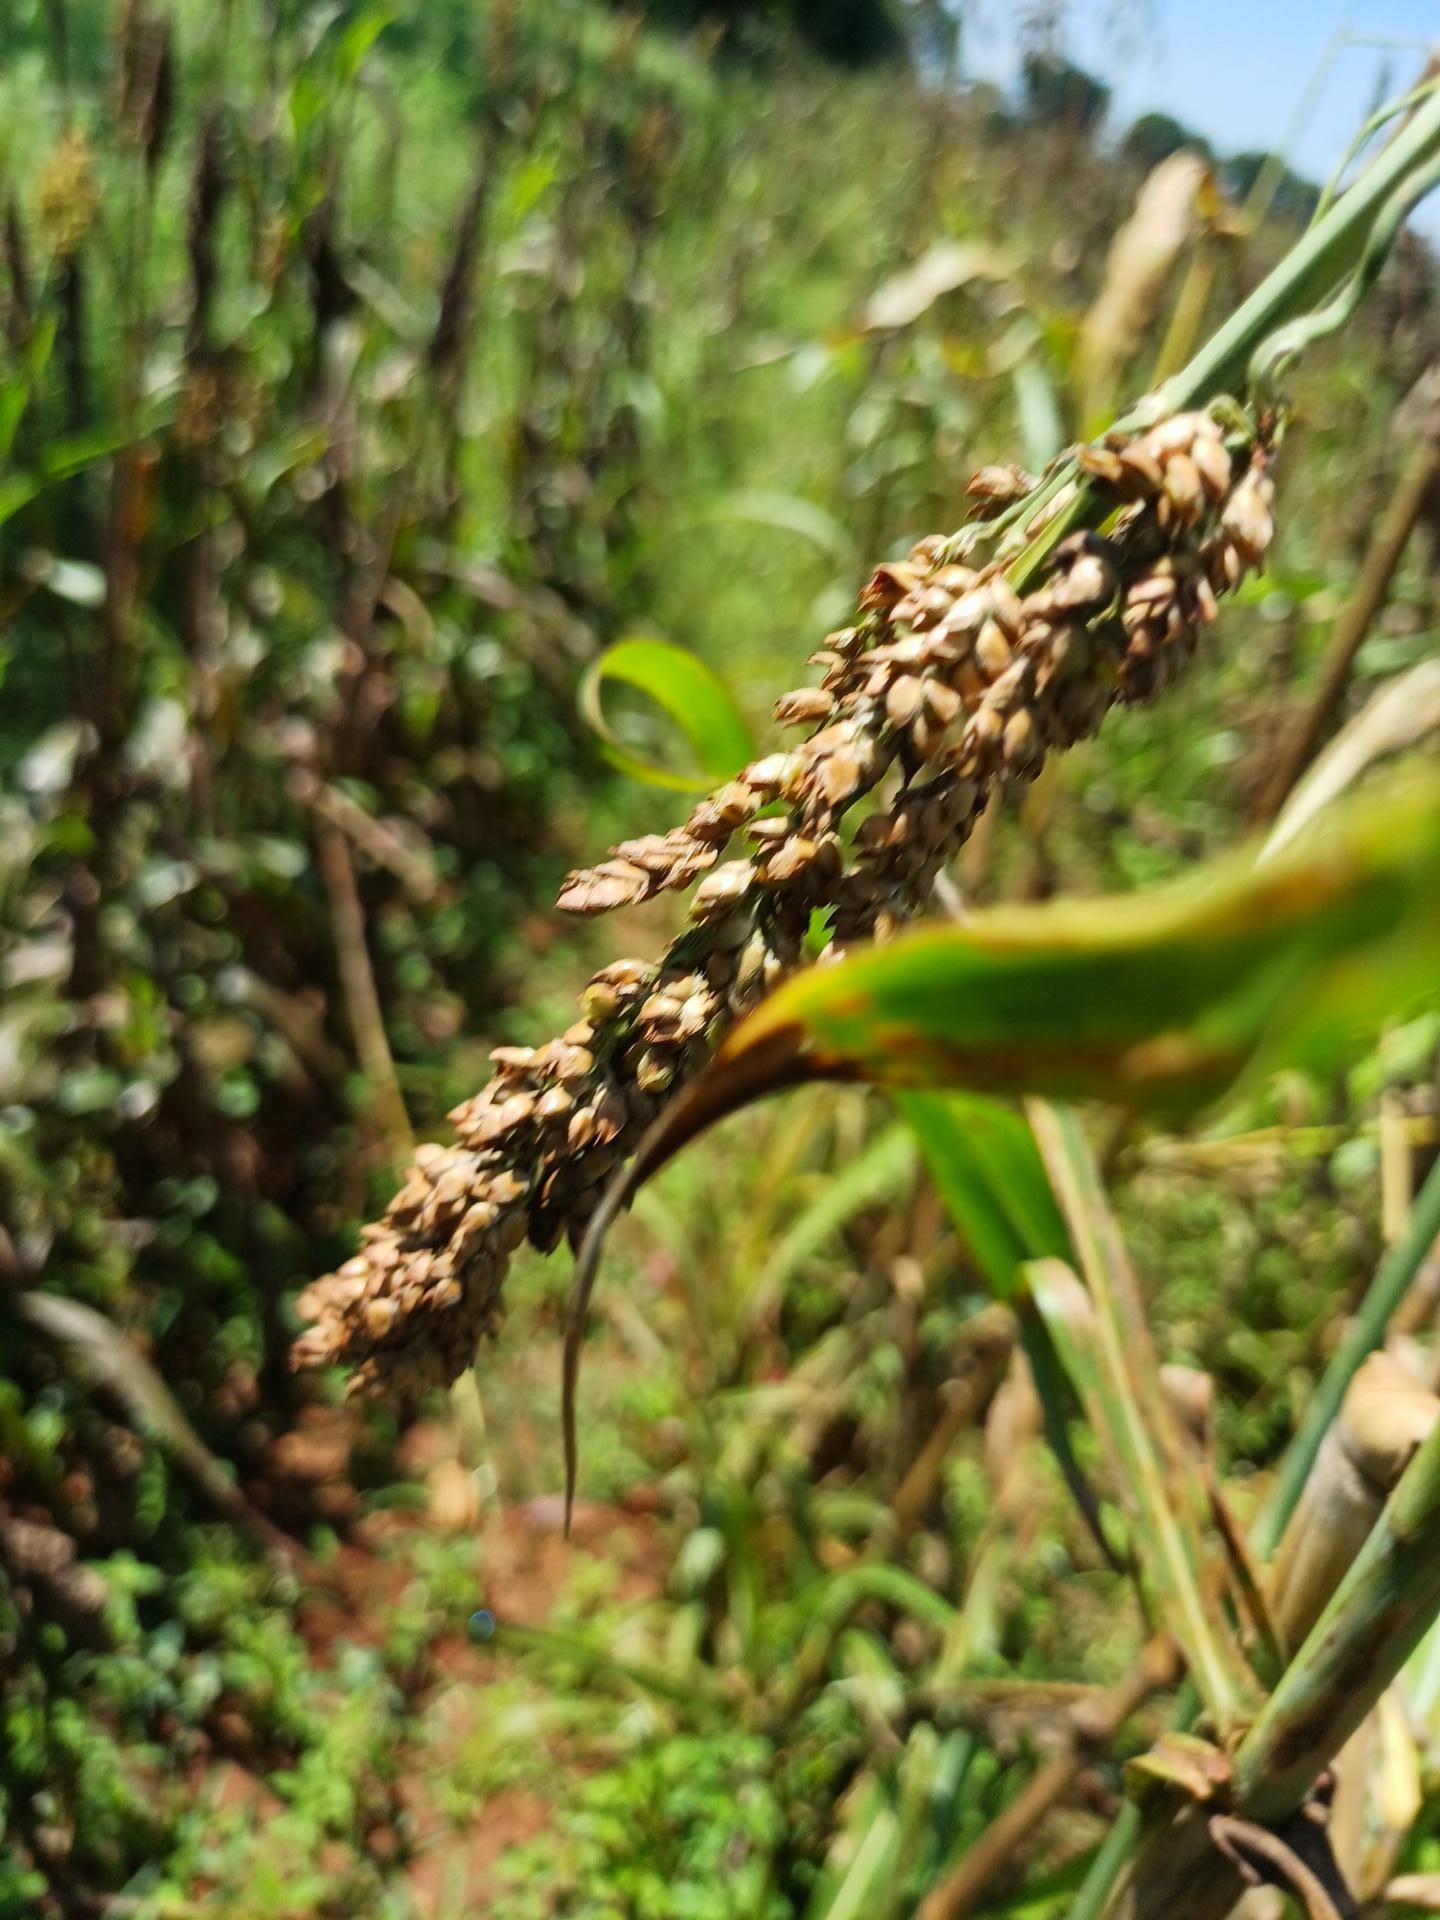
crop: sorghum
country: Kenya
